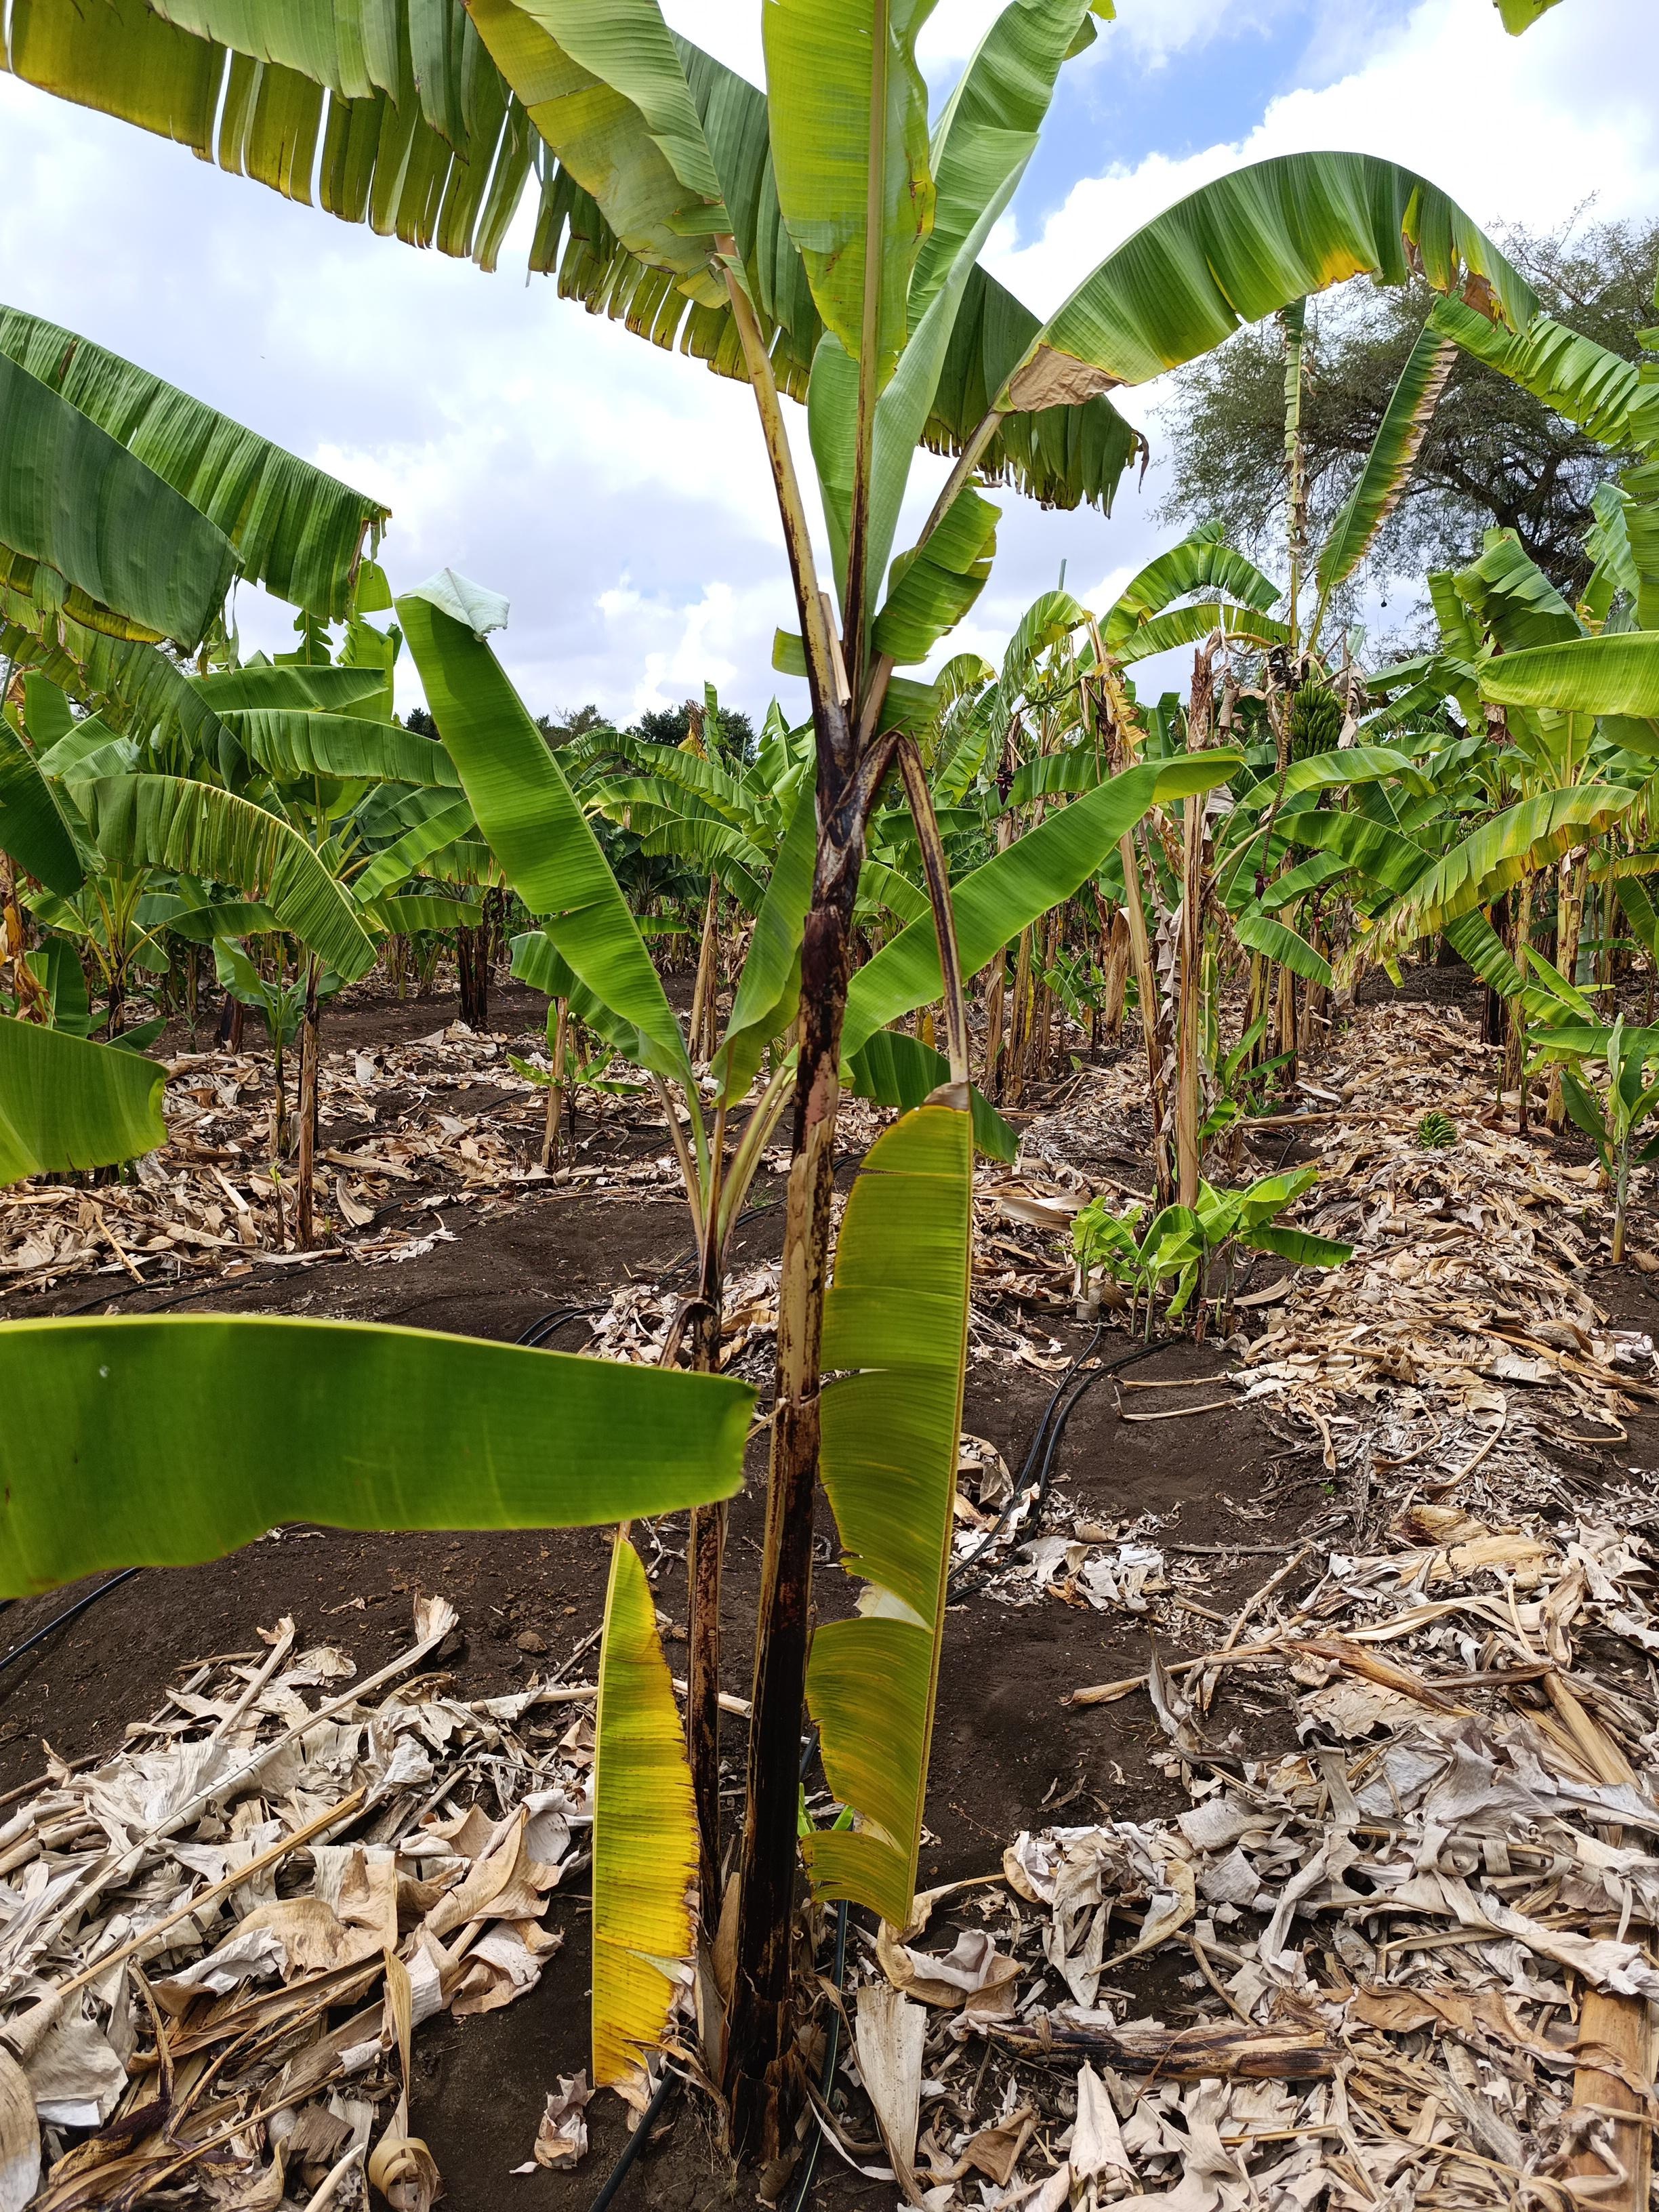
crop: banana
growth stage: vegetative
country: Tanzania
